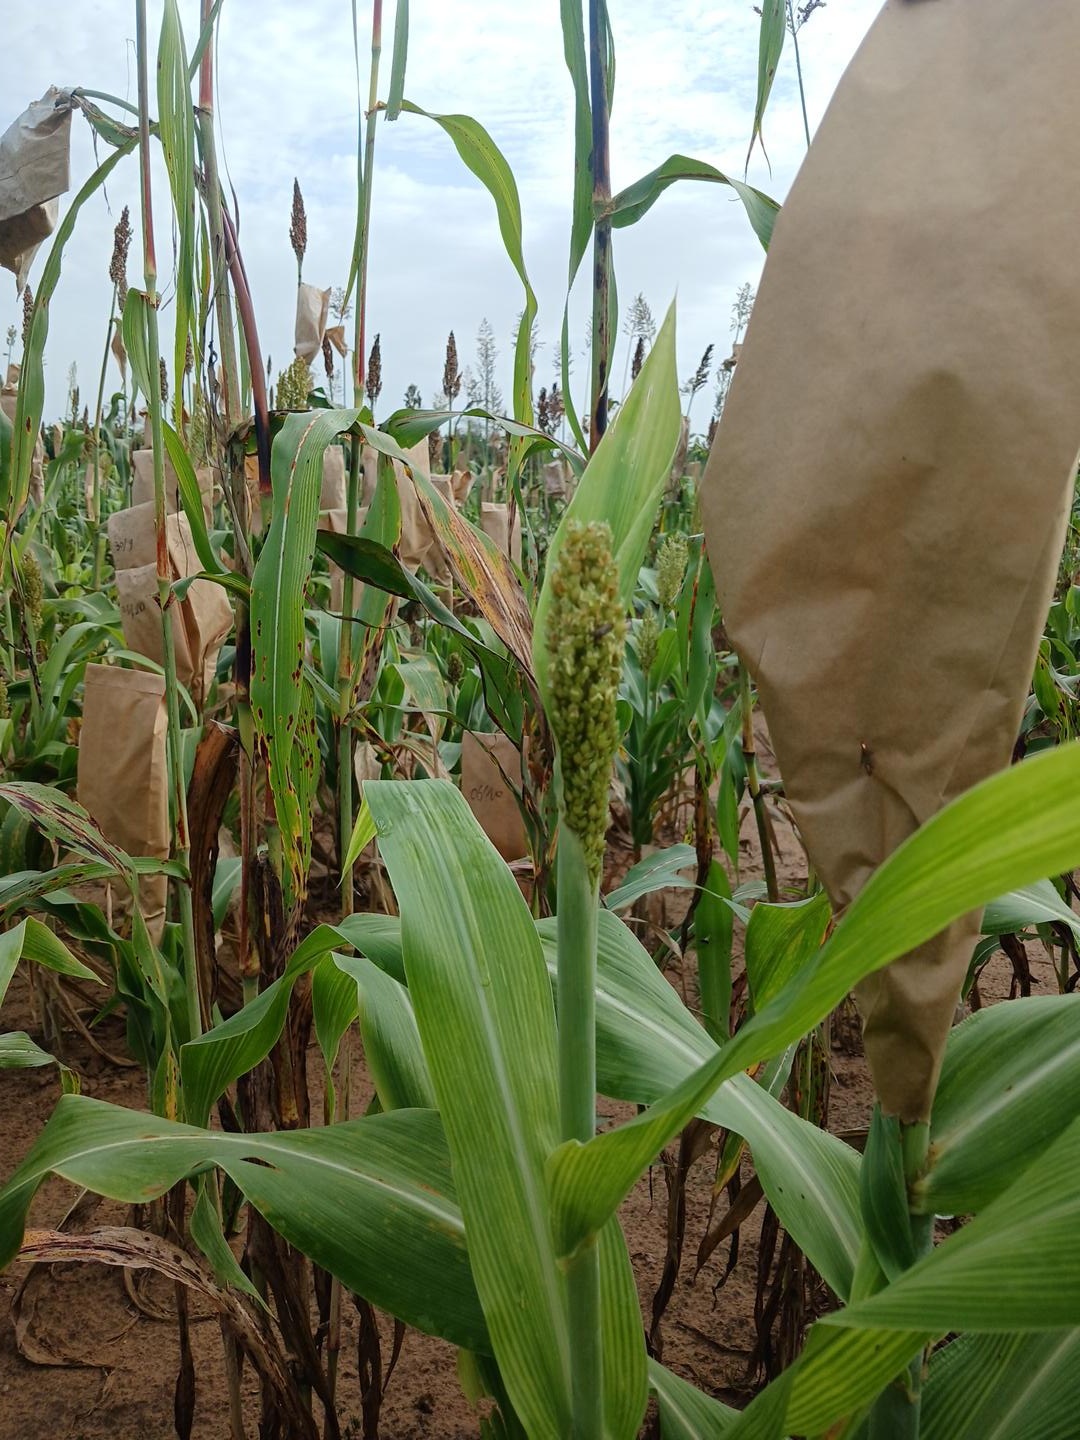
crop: sorghum
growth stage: flowering
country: Senegal
